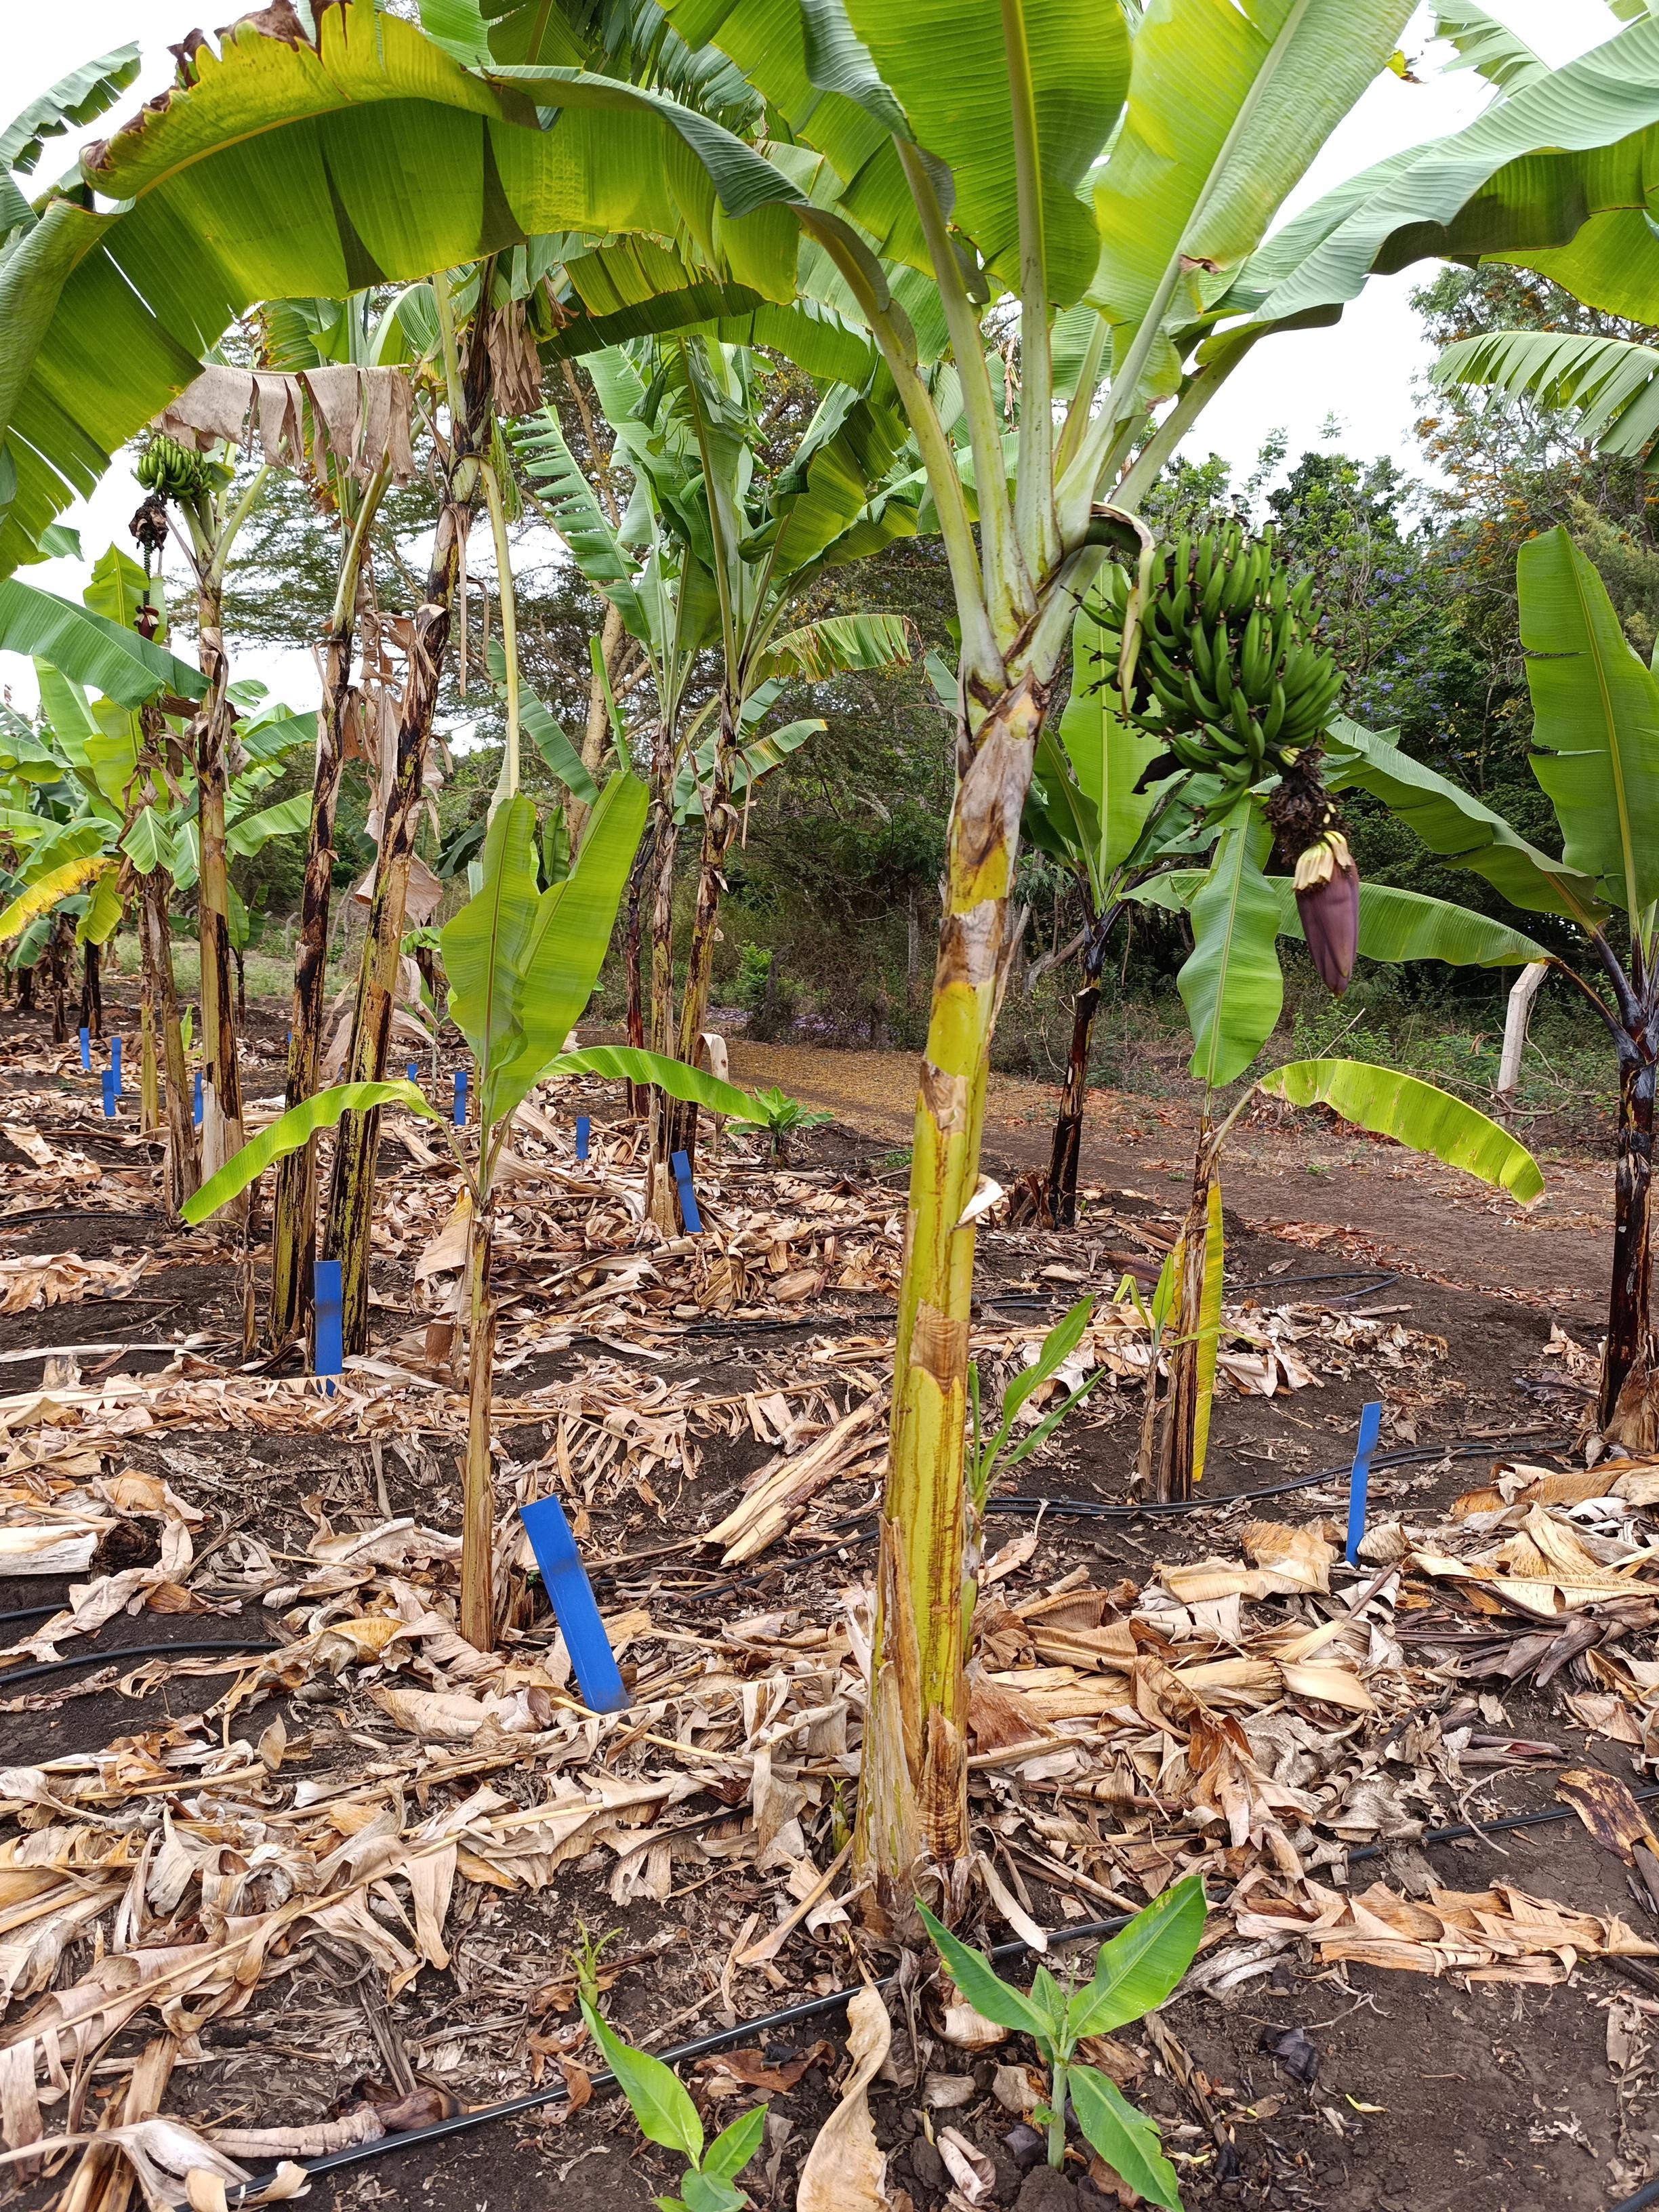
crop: banana
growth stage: development fruit
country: Tanzania
